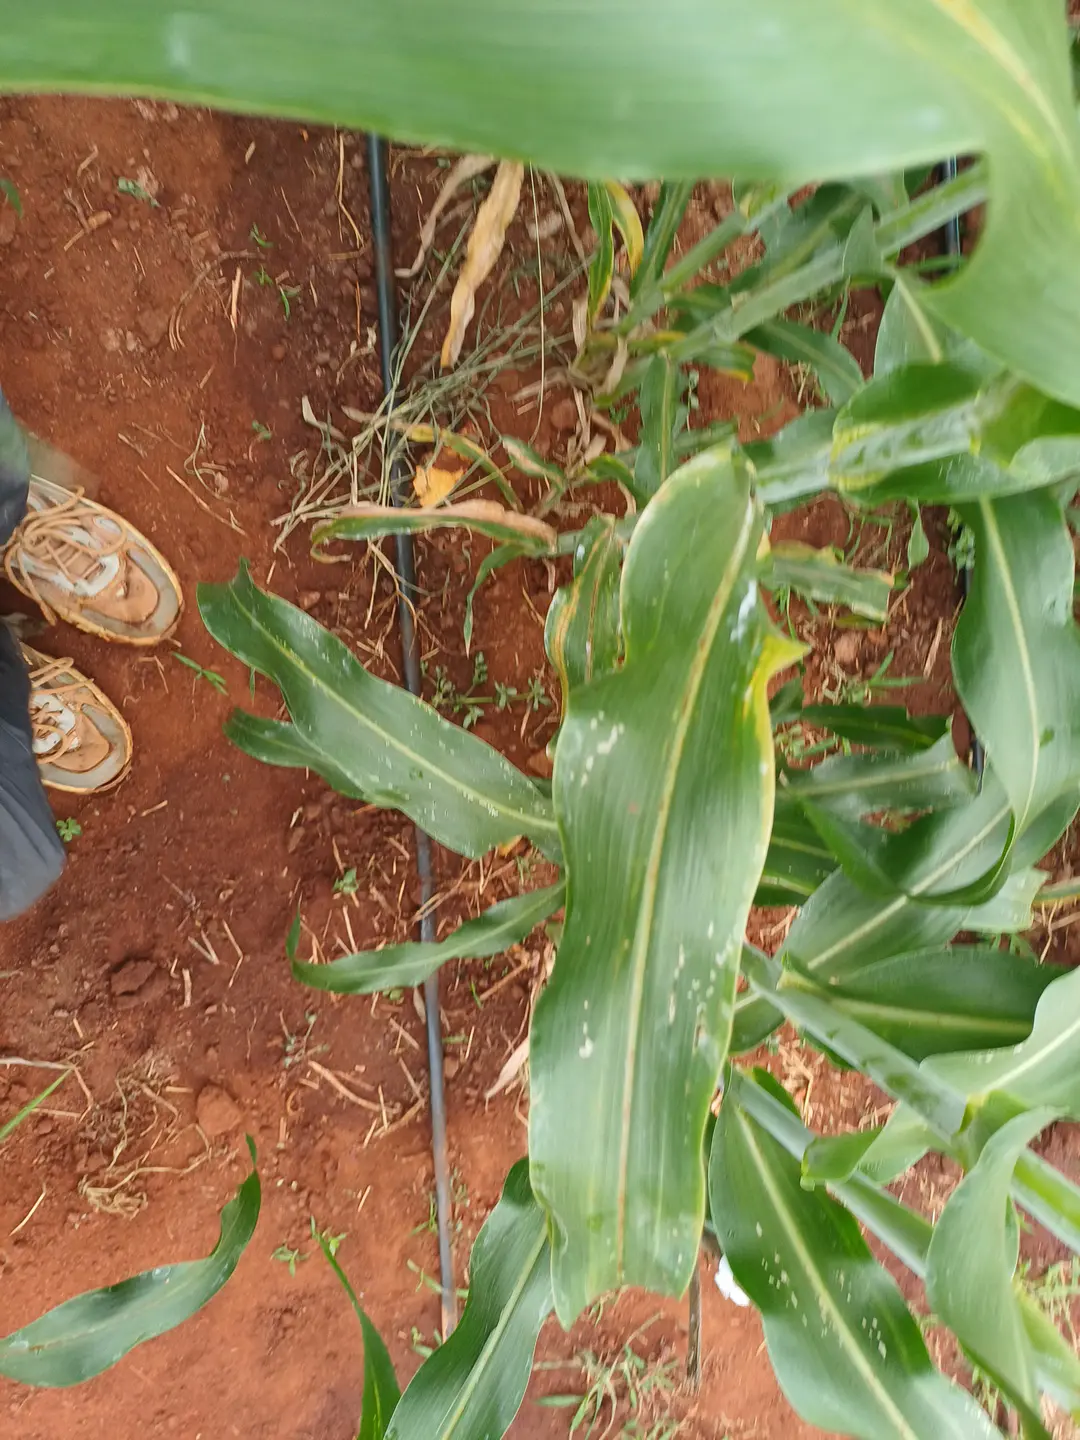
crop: sorghum
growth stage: heading tuber
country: Kenya
